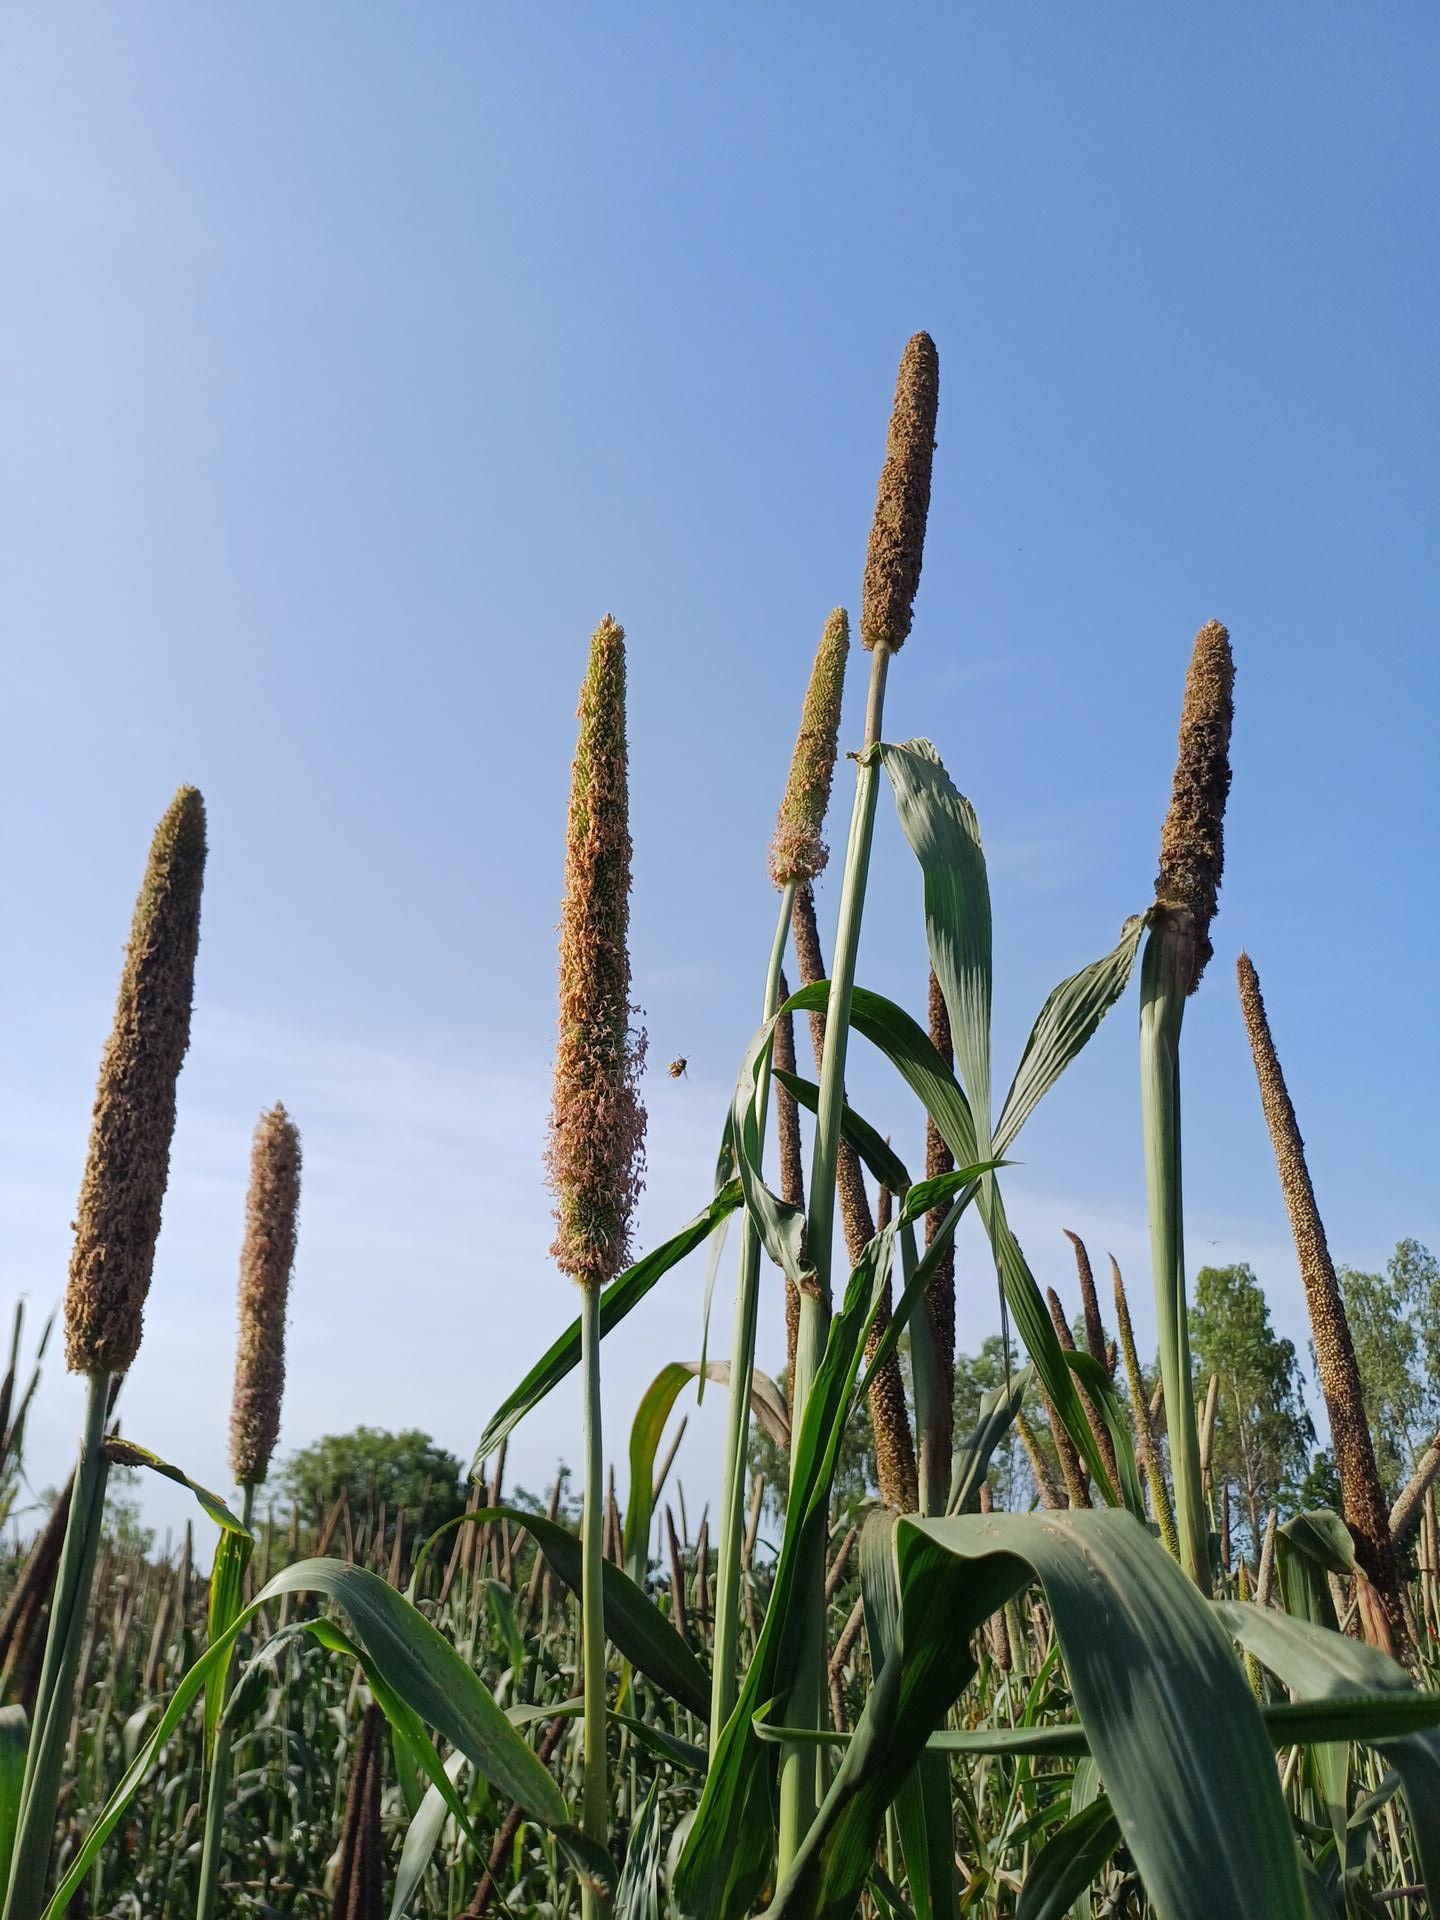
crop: pearl millet
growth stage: filling grain
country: Senegal
